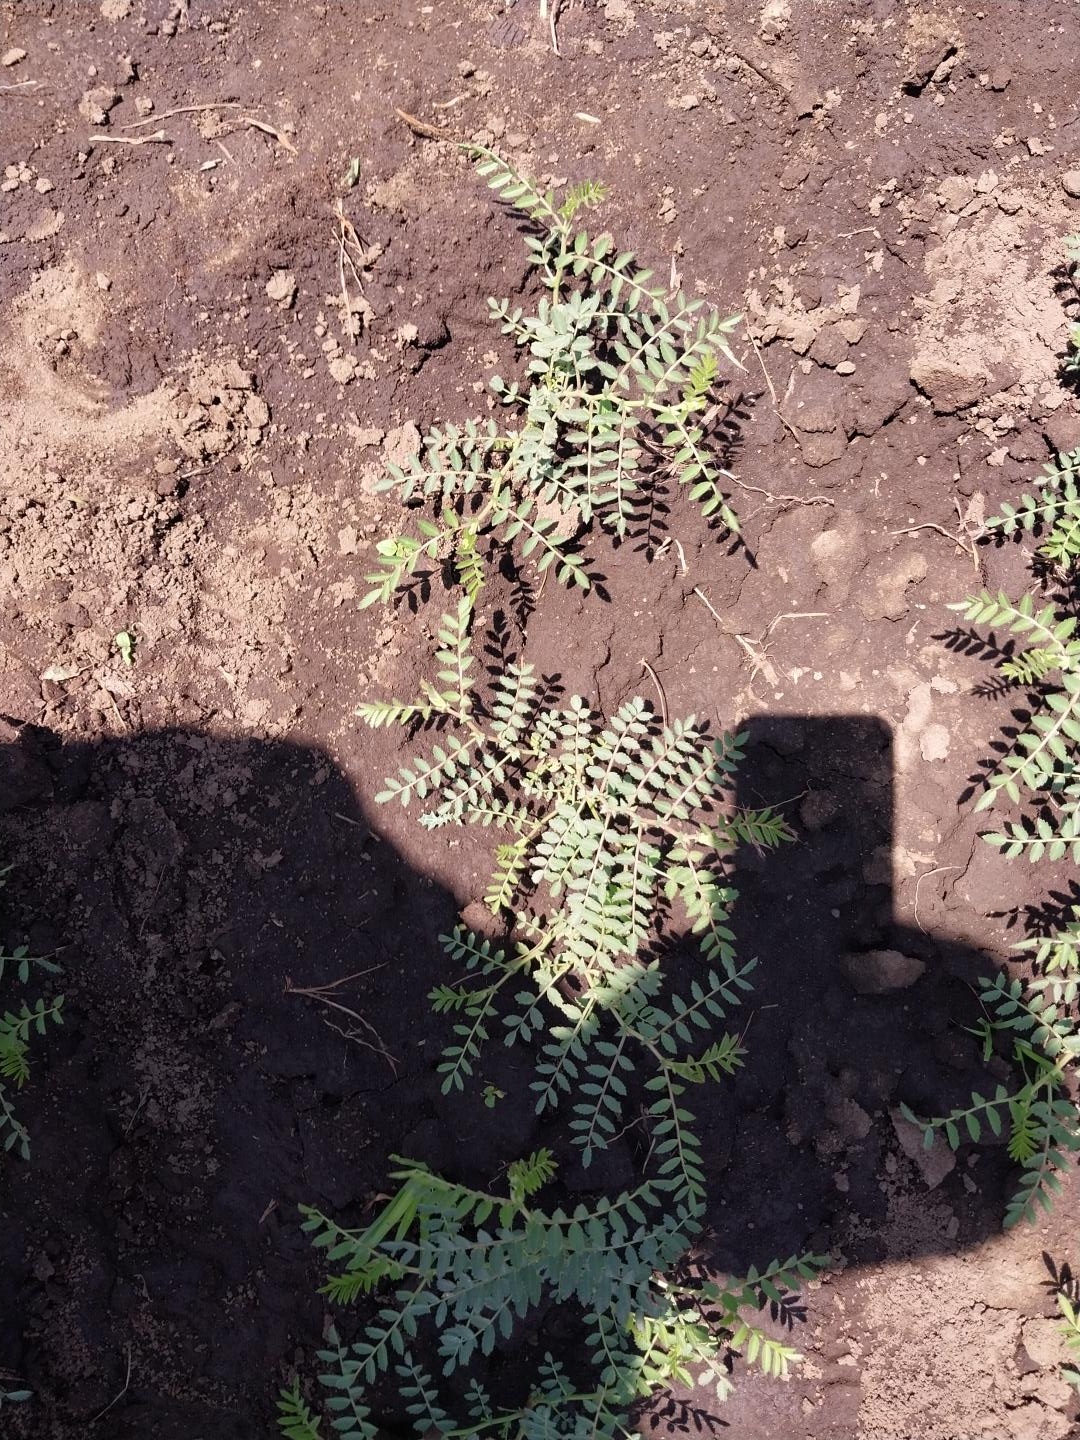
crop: chickpea
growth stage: vegetative
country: Tanzania
